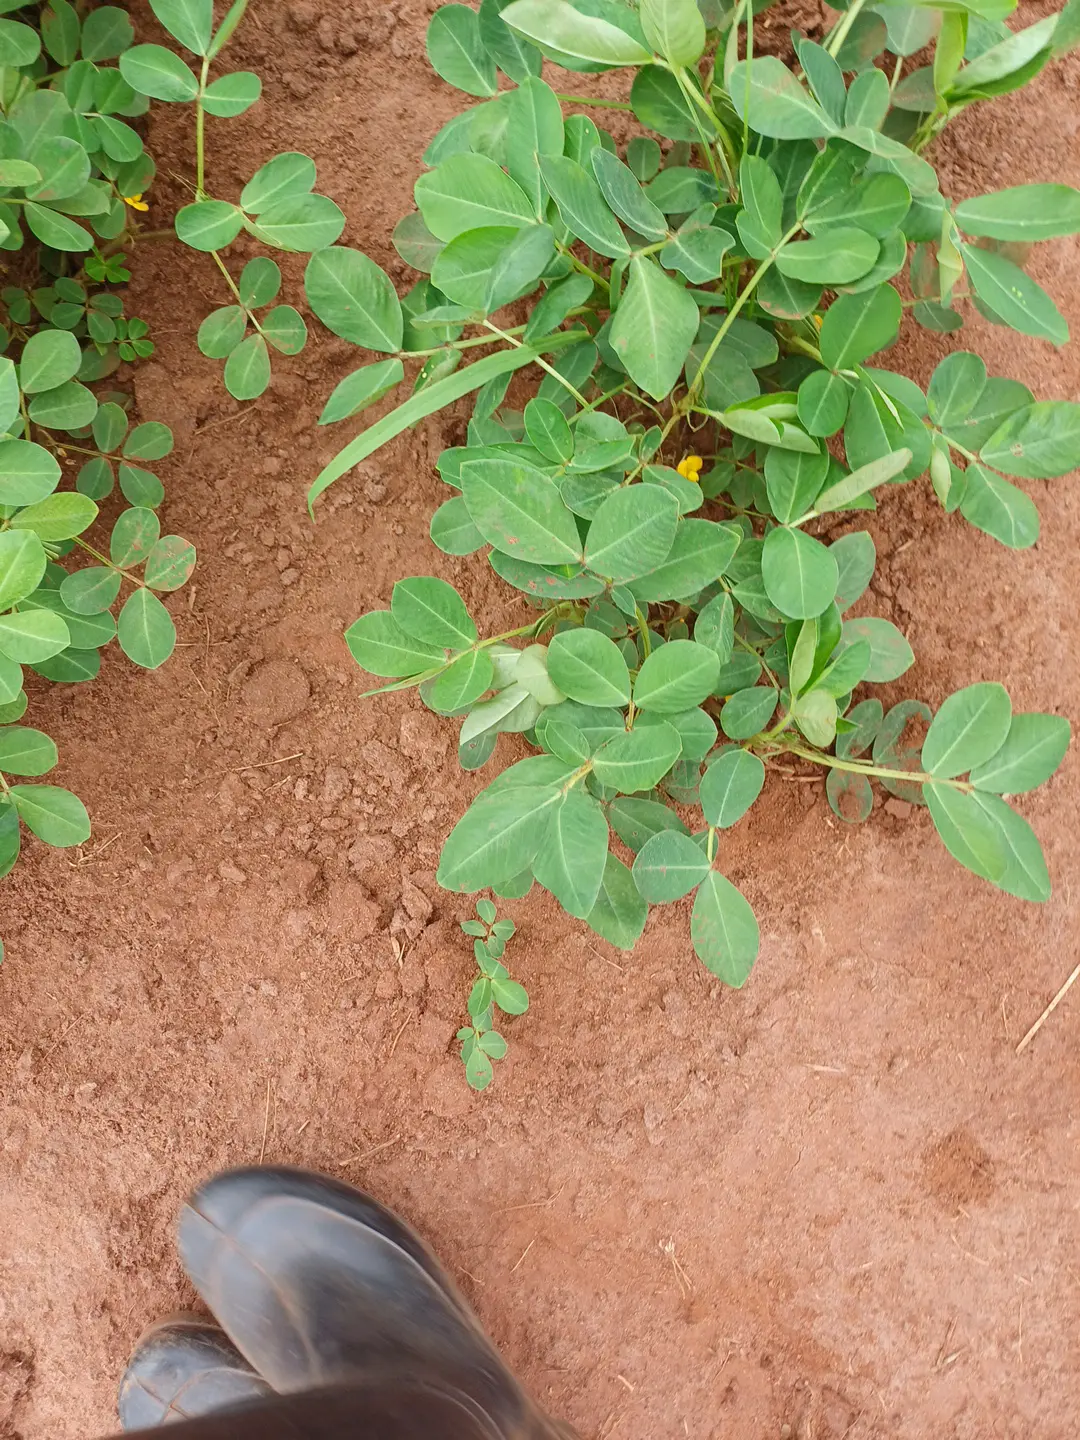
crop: groundnut
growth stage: flowering
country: Kenya
